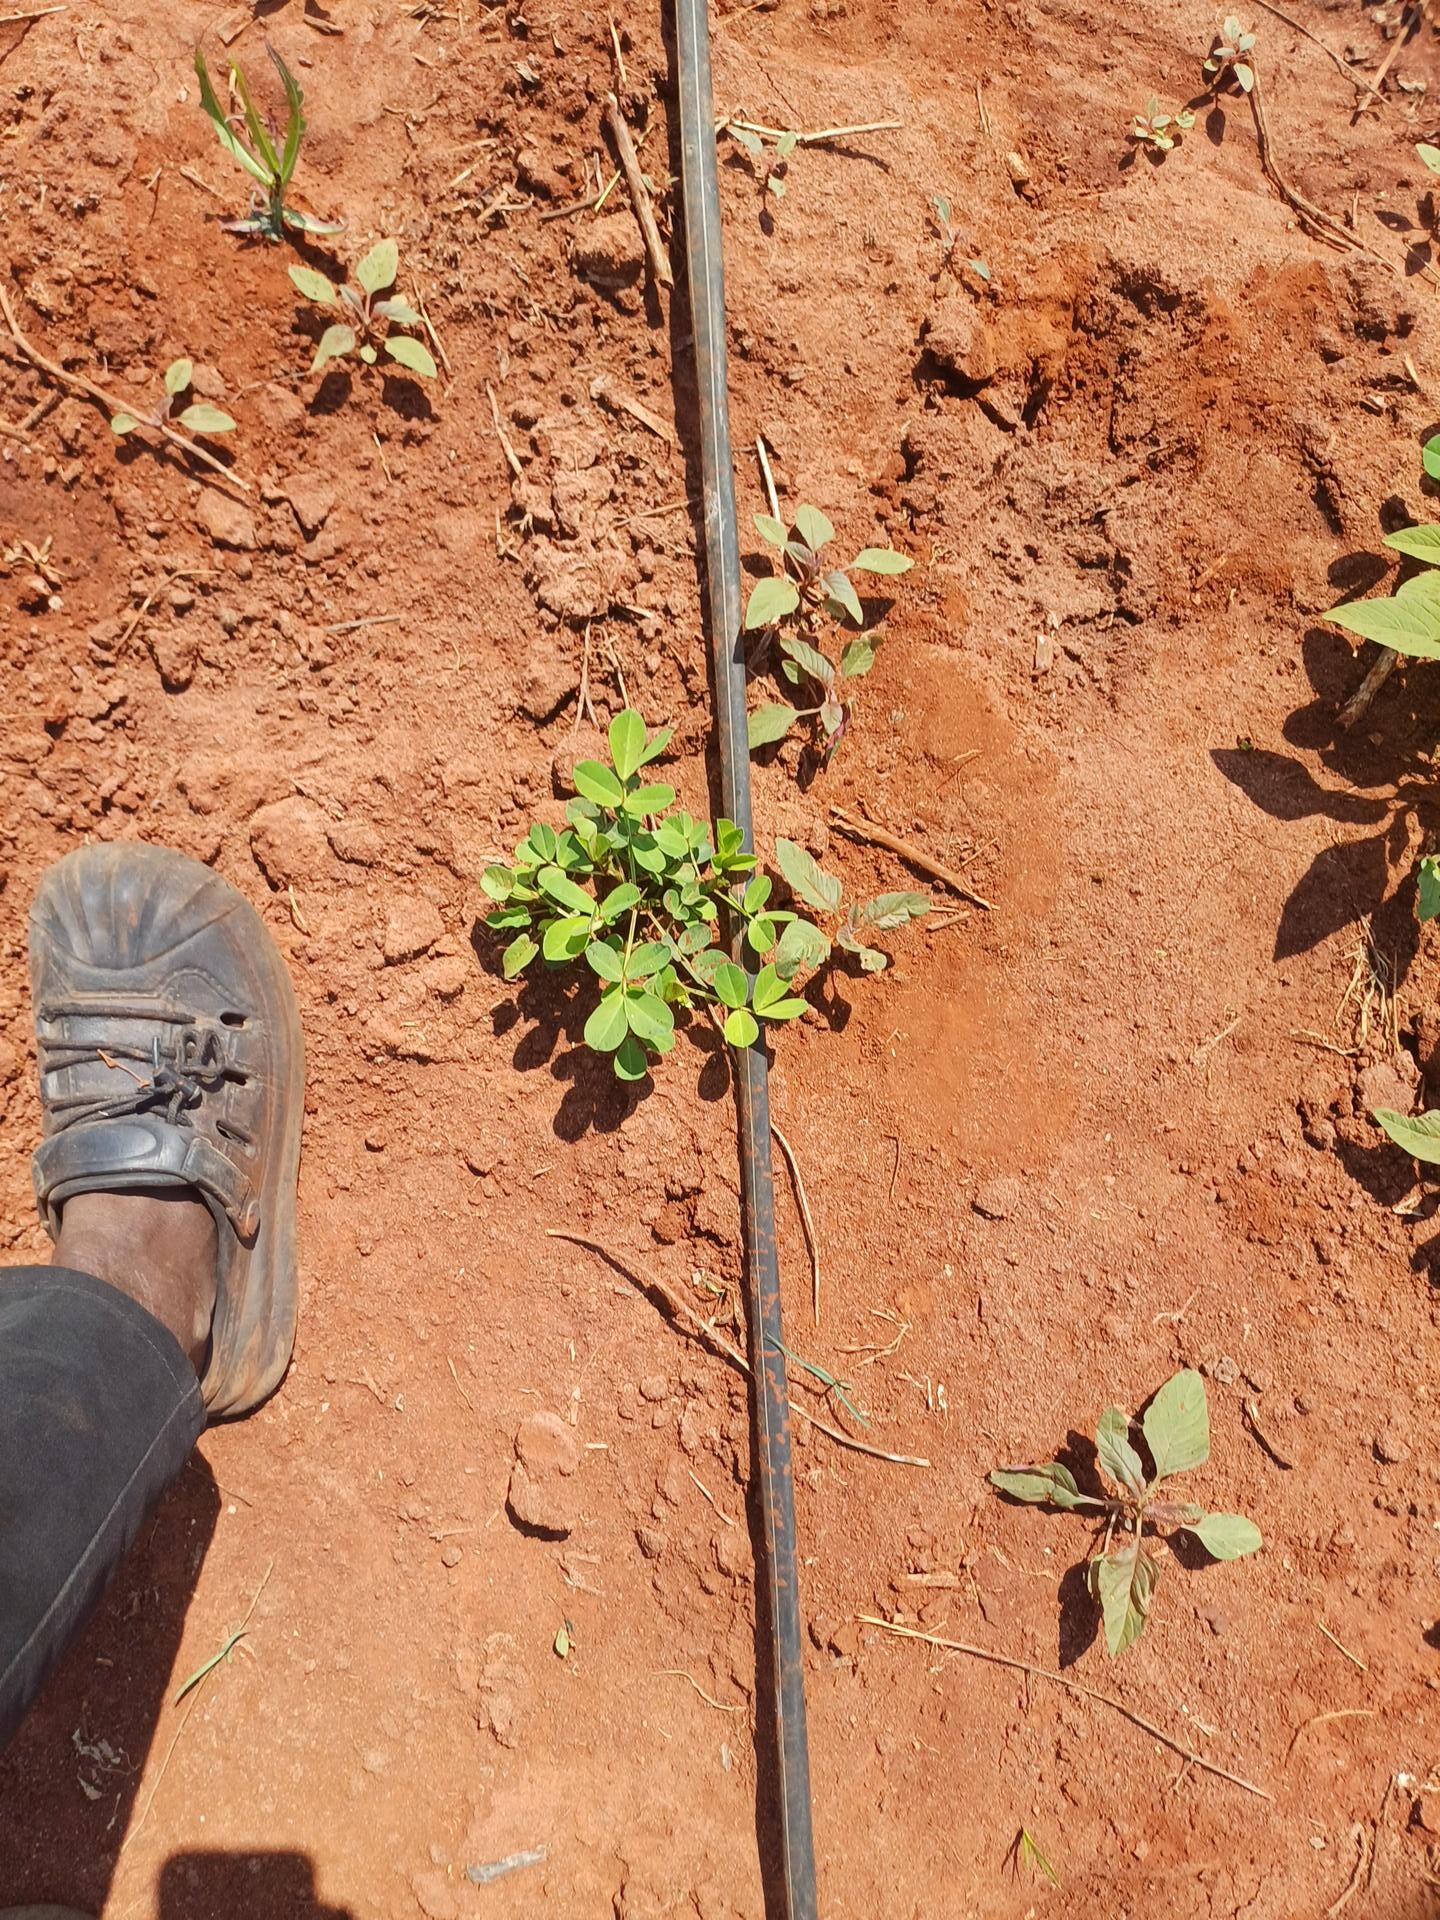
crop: groundnut
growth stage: vegetative
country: Kenya
